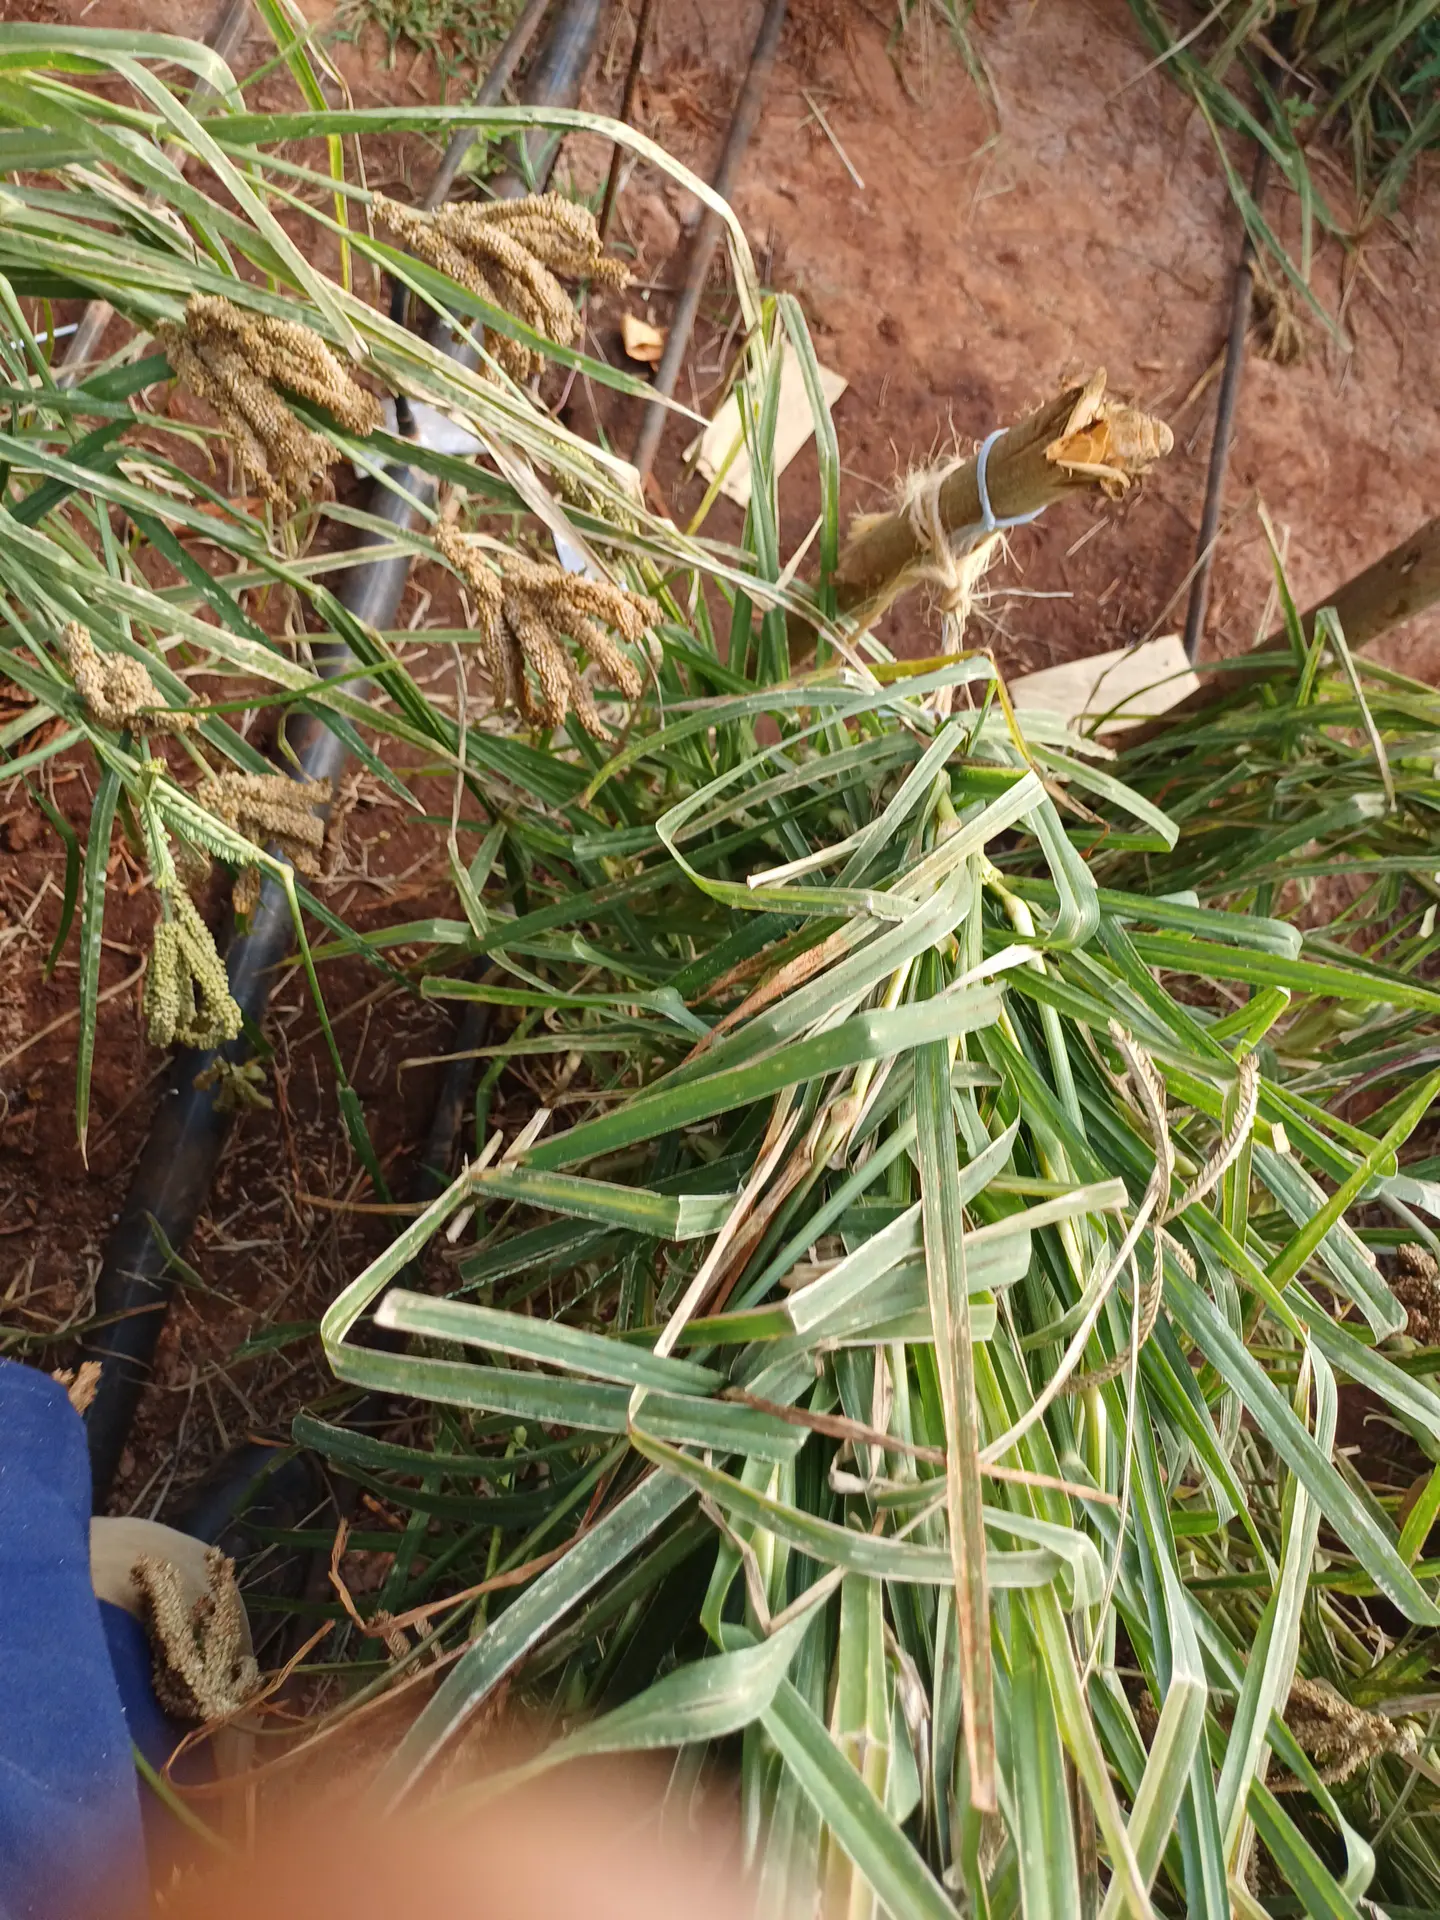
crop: finger millet
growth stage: maturity
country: Kenya
